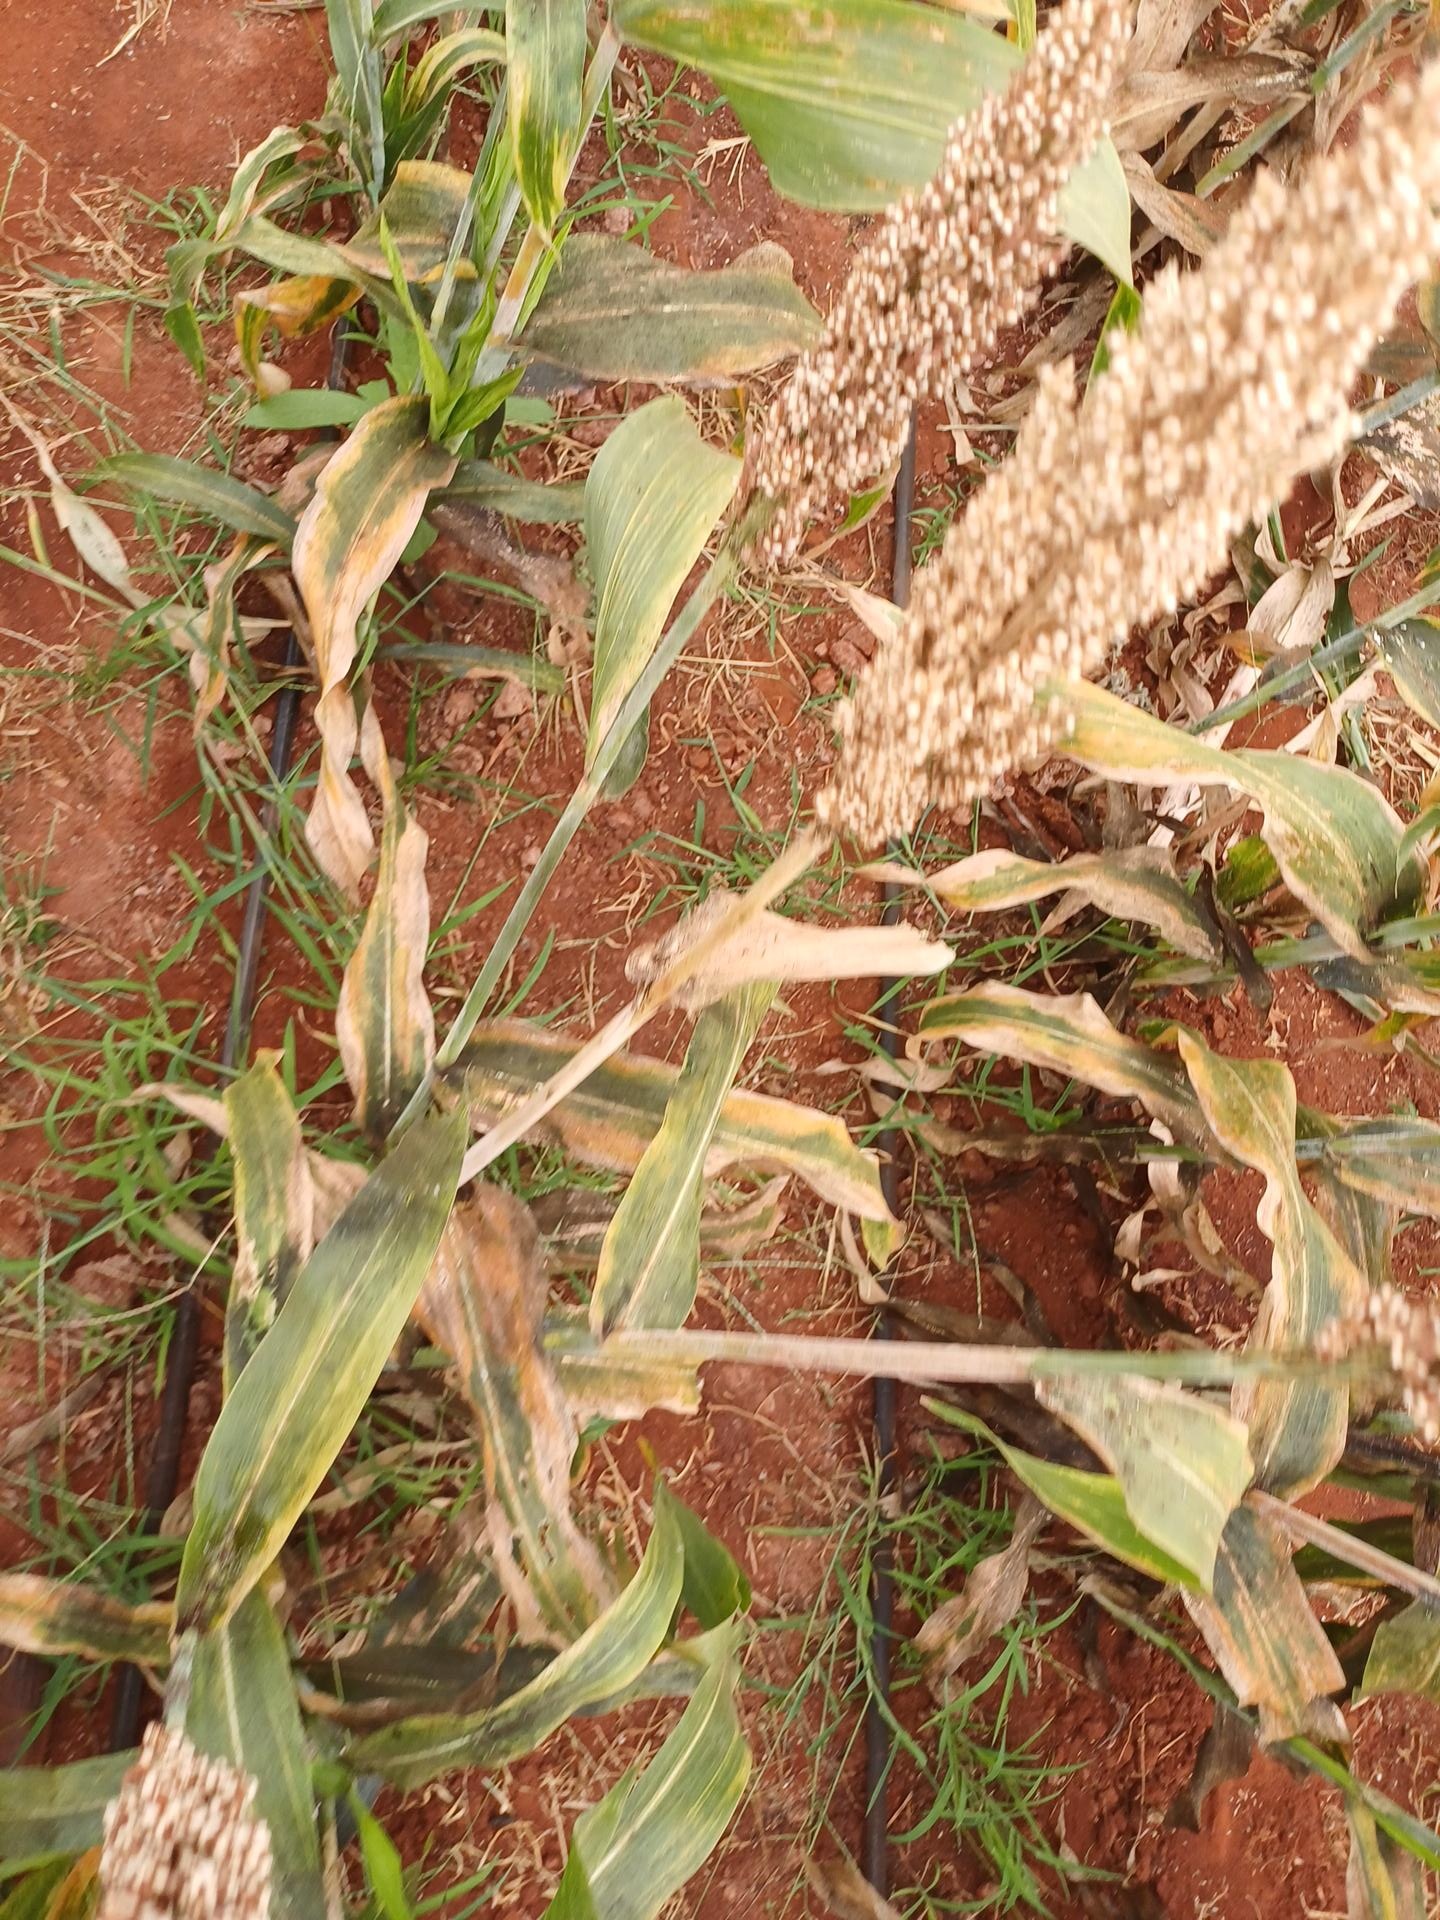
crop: sorghum
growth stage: maturity
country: Kenya
